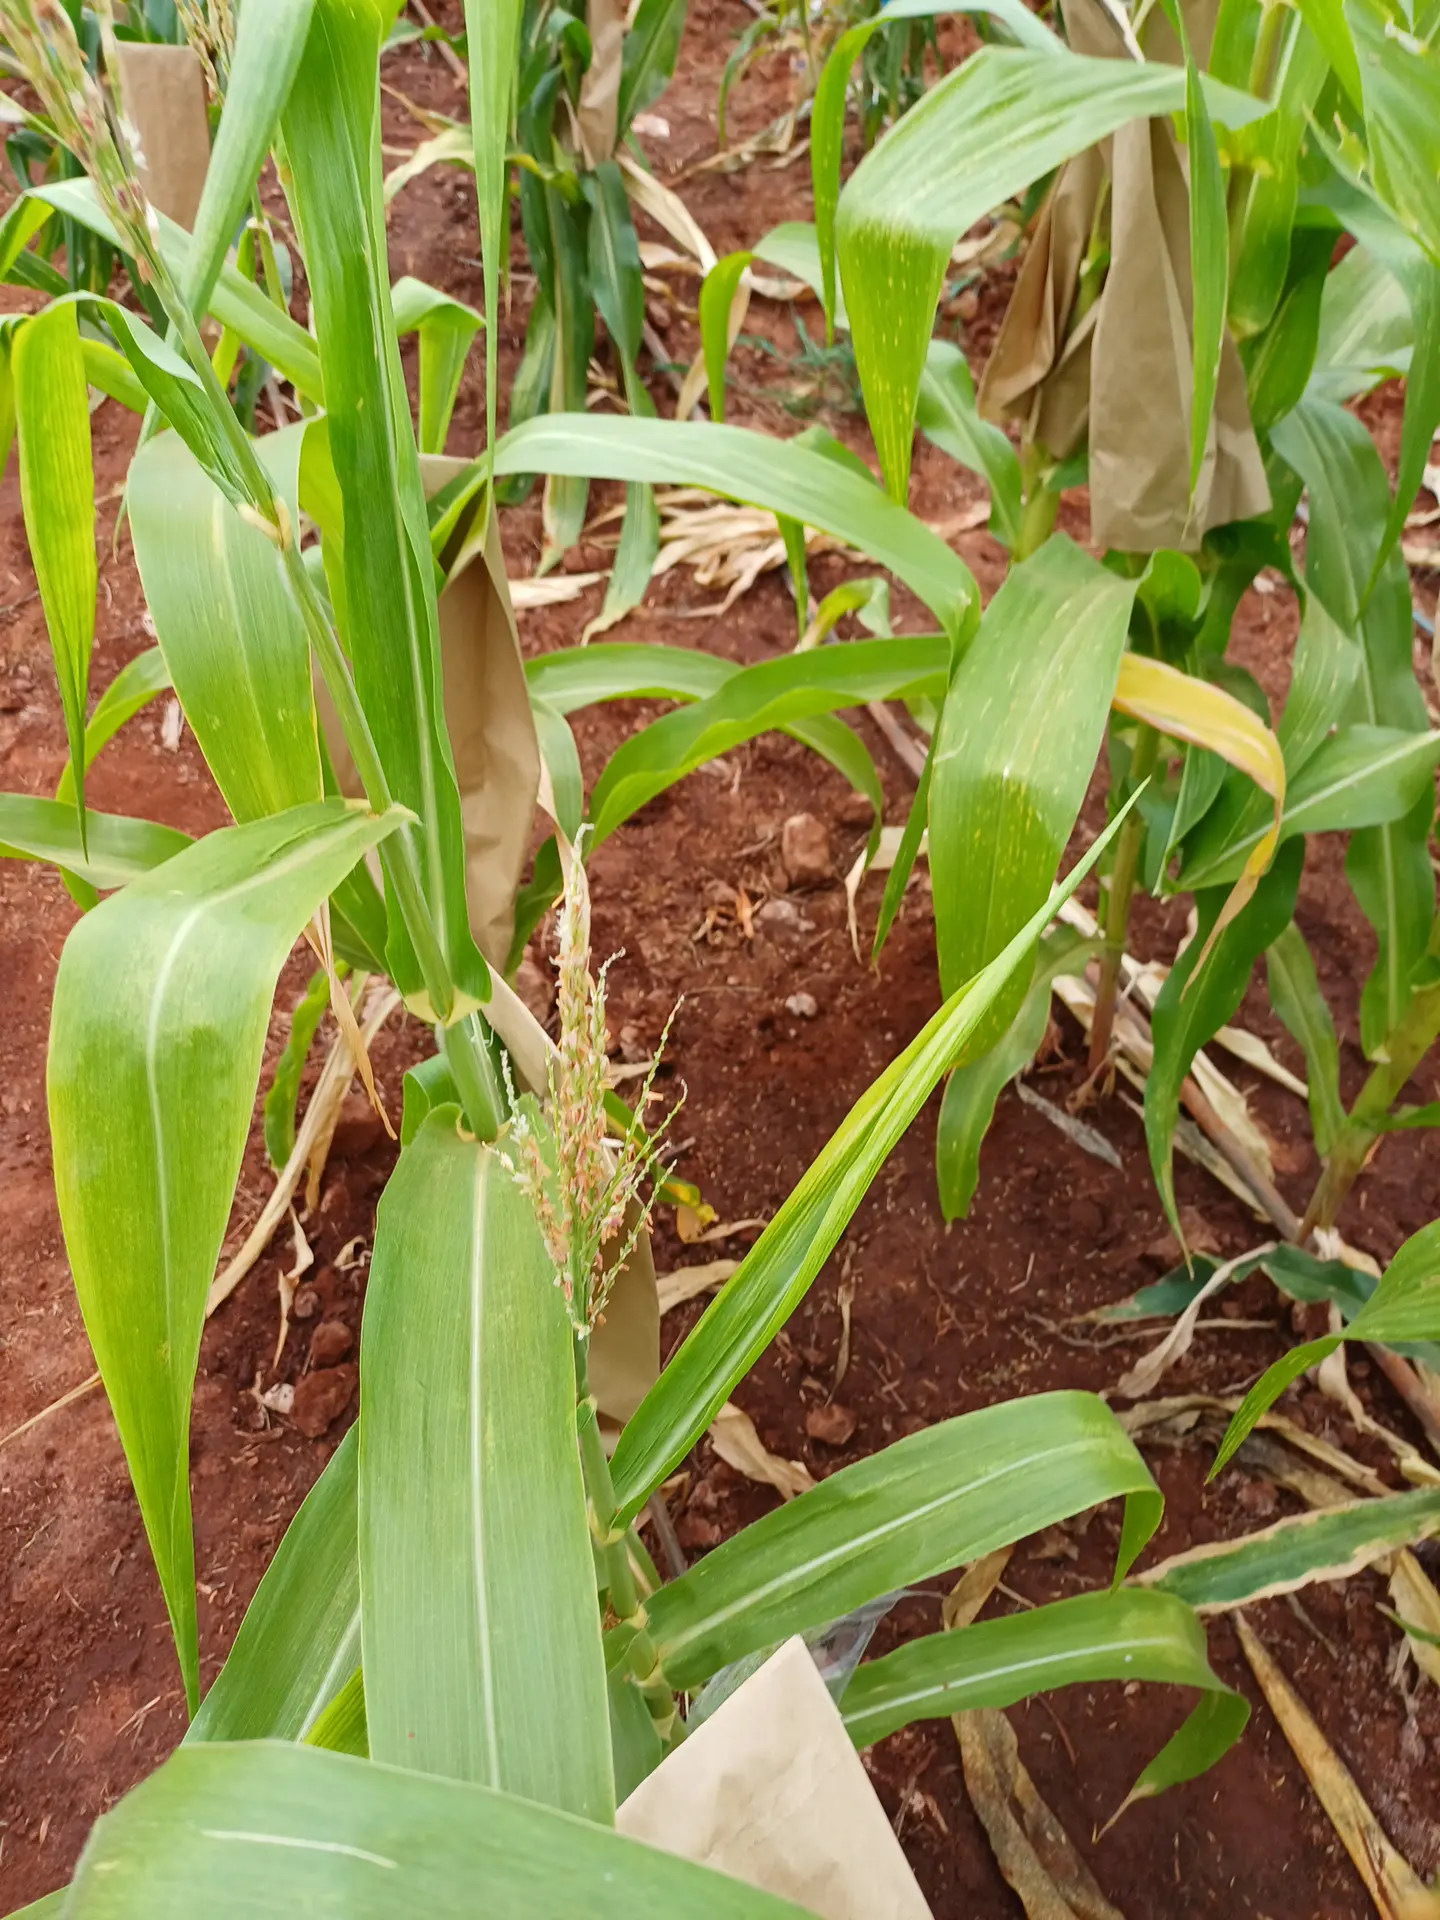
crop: maize
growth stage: flowering
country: Kenya
